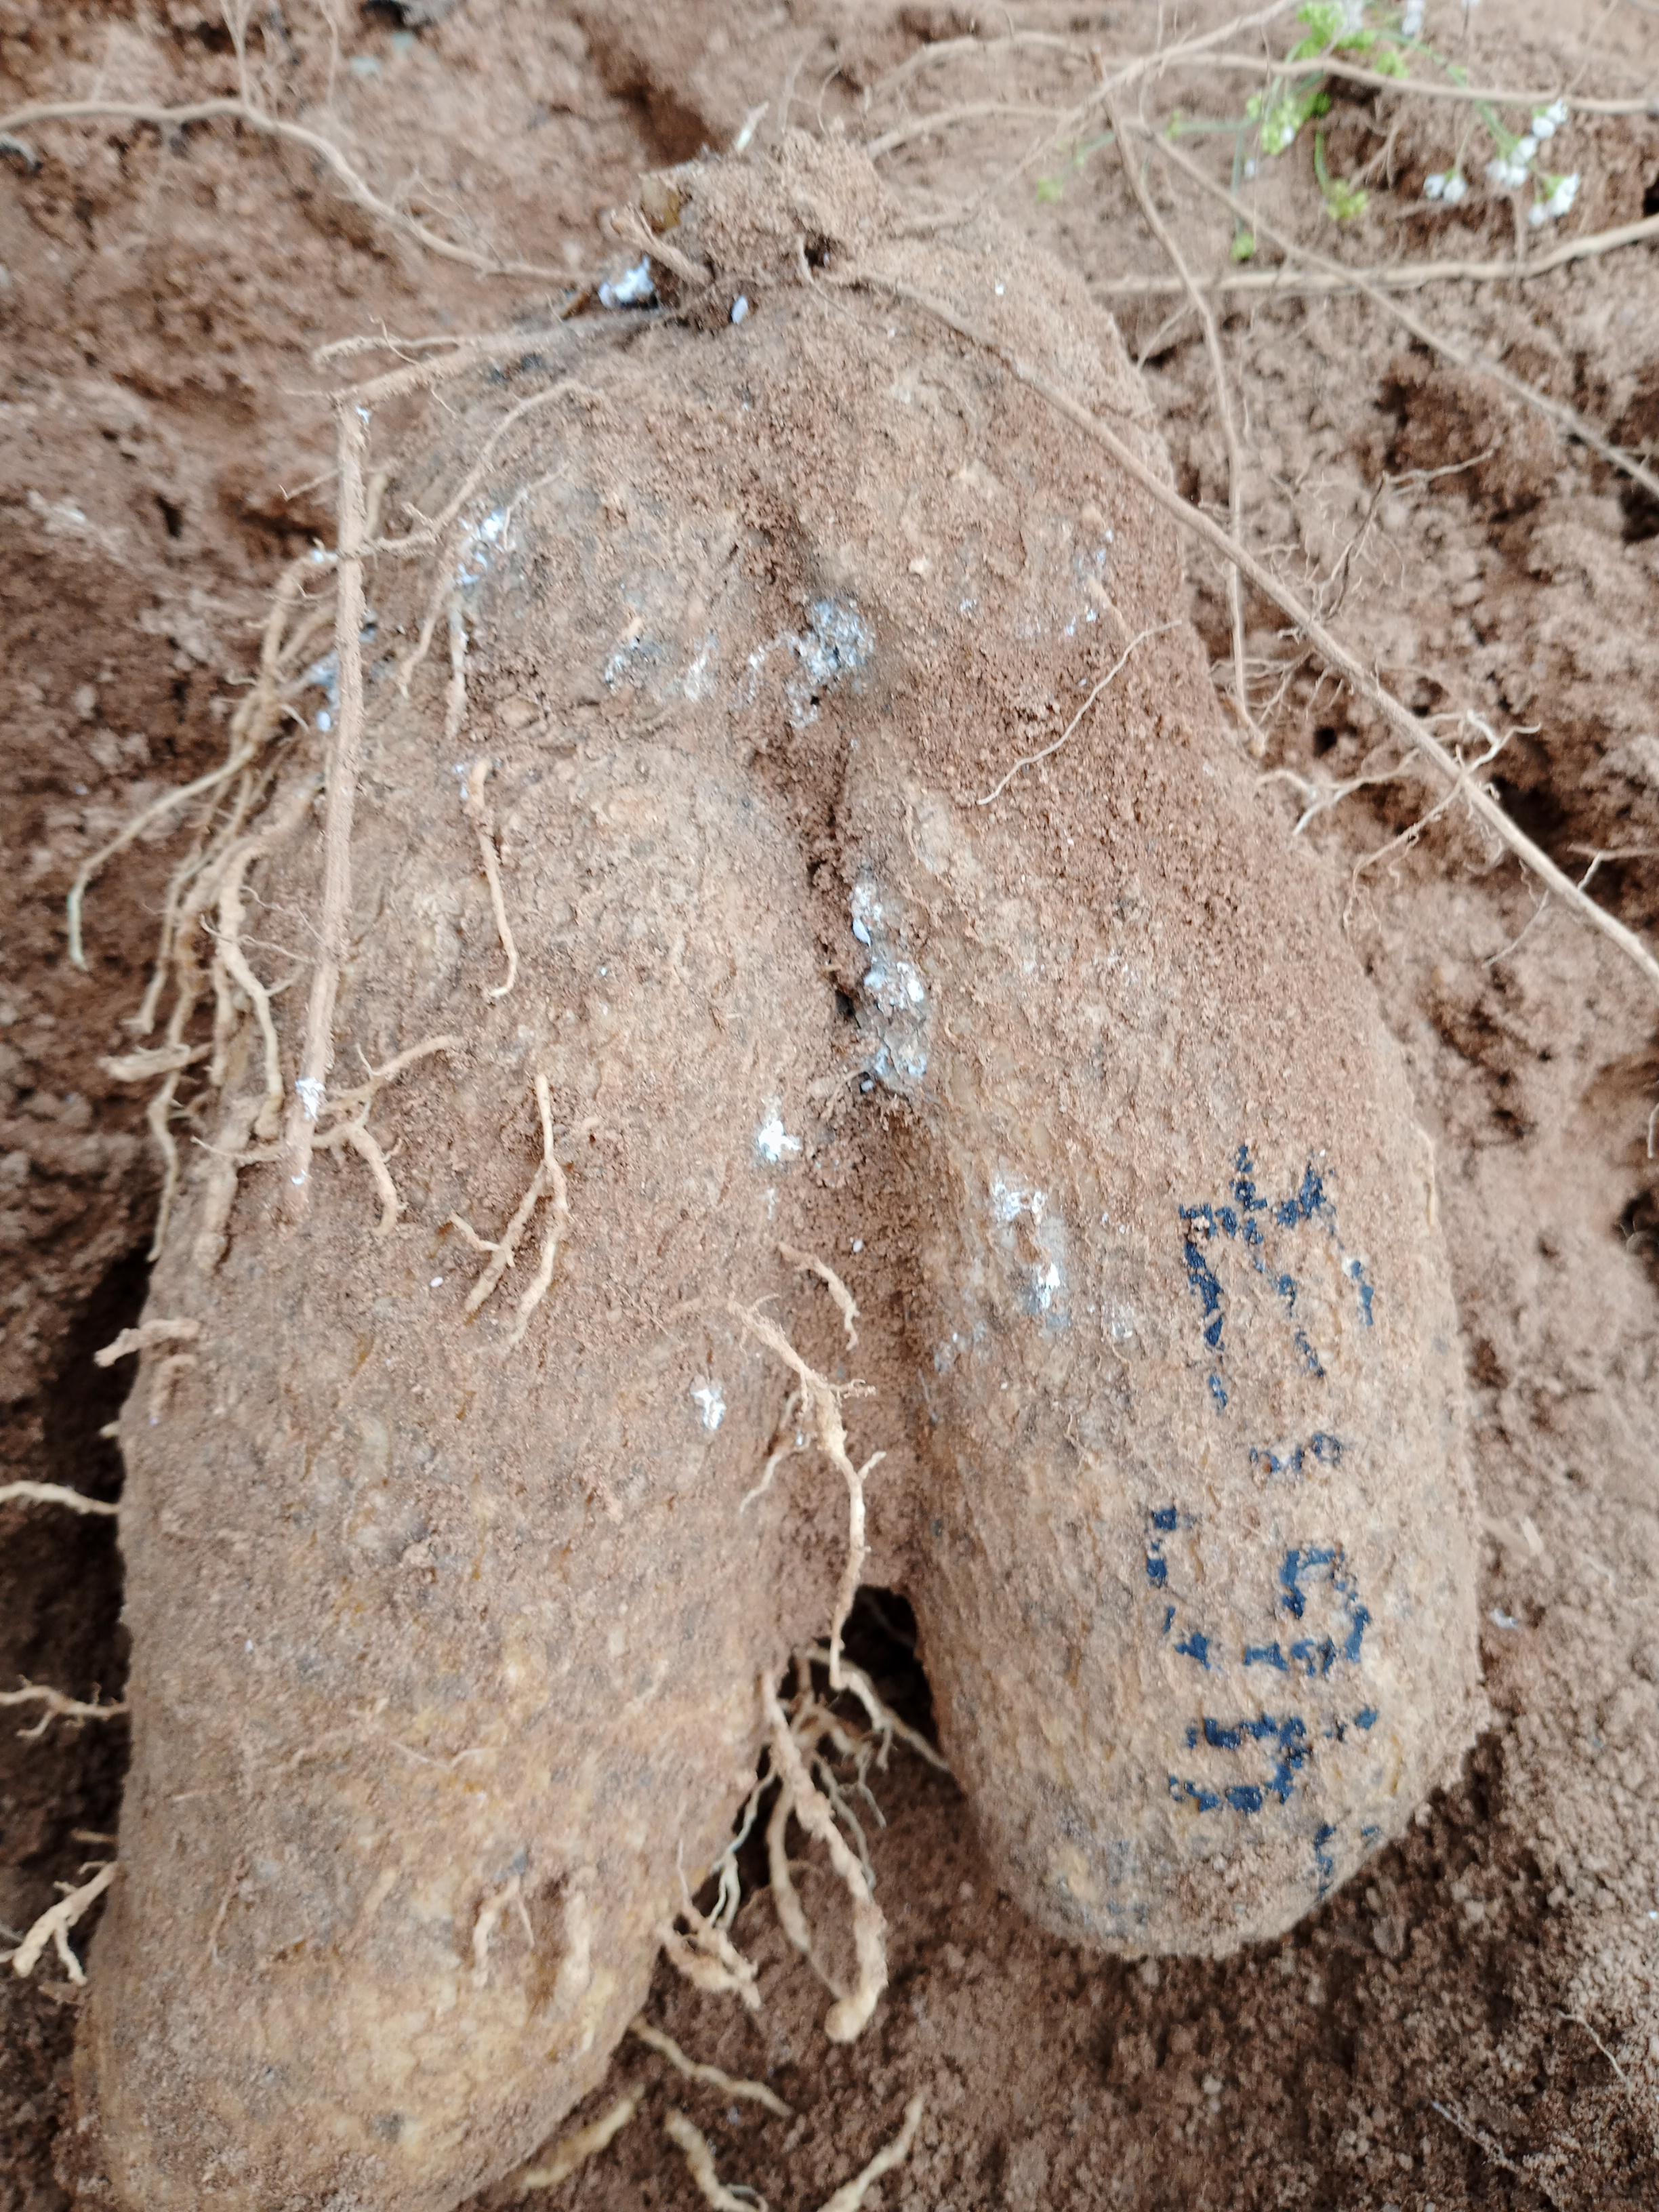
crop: yam
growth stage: harvest
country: Nigeria
